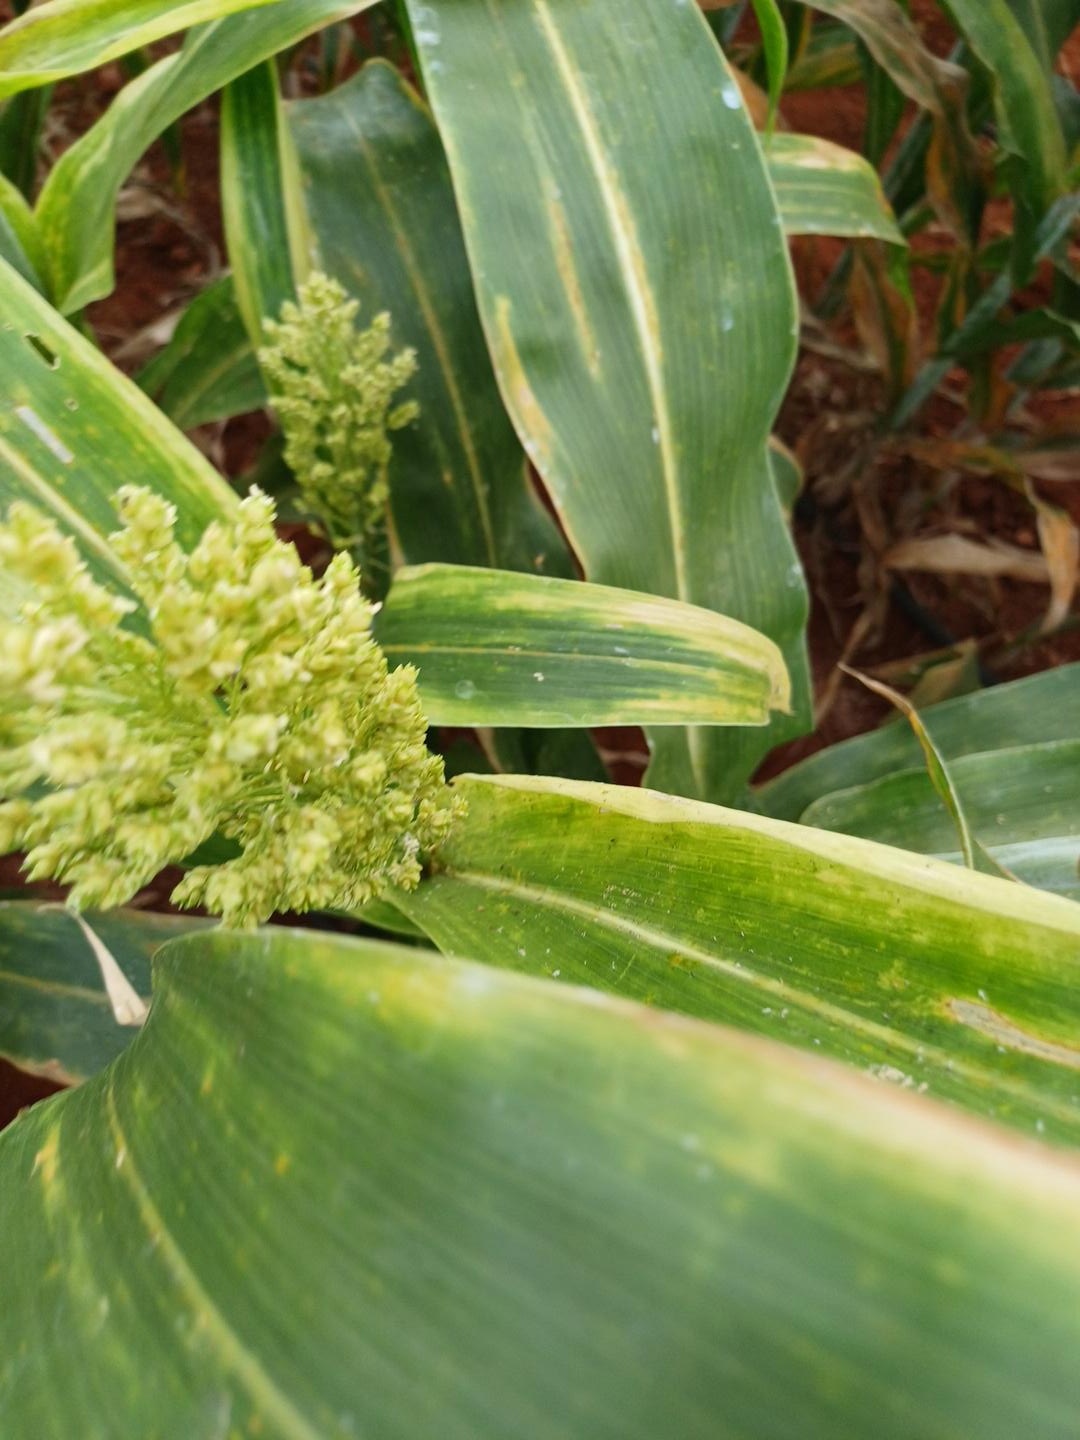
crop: sorghum
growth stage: filling grain
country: Kenya
